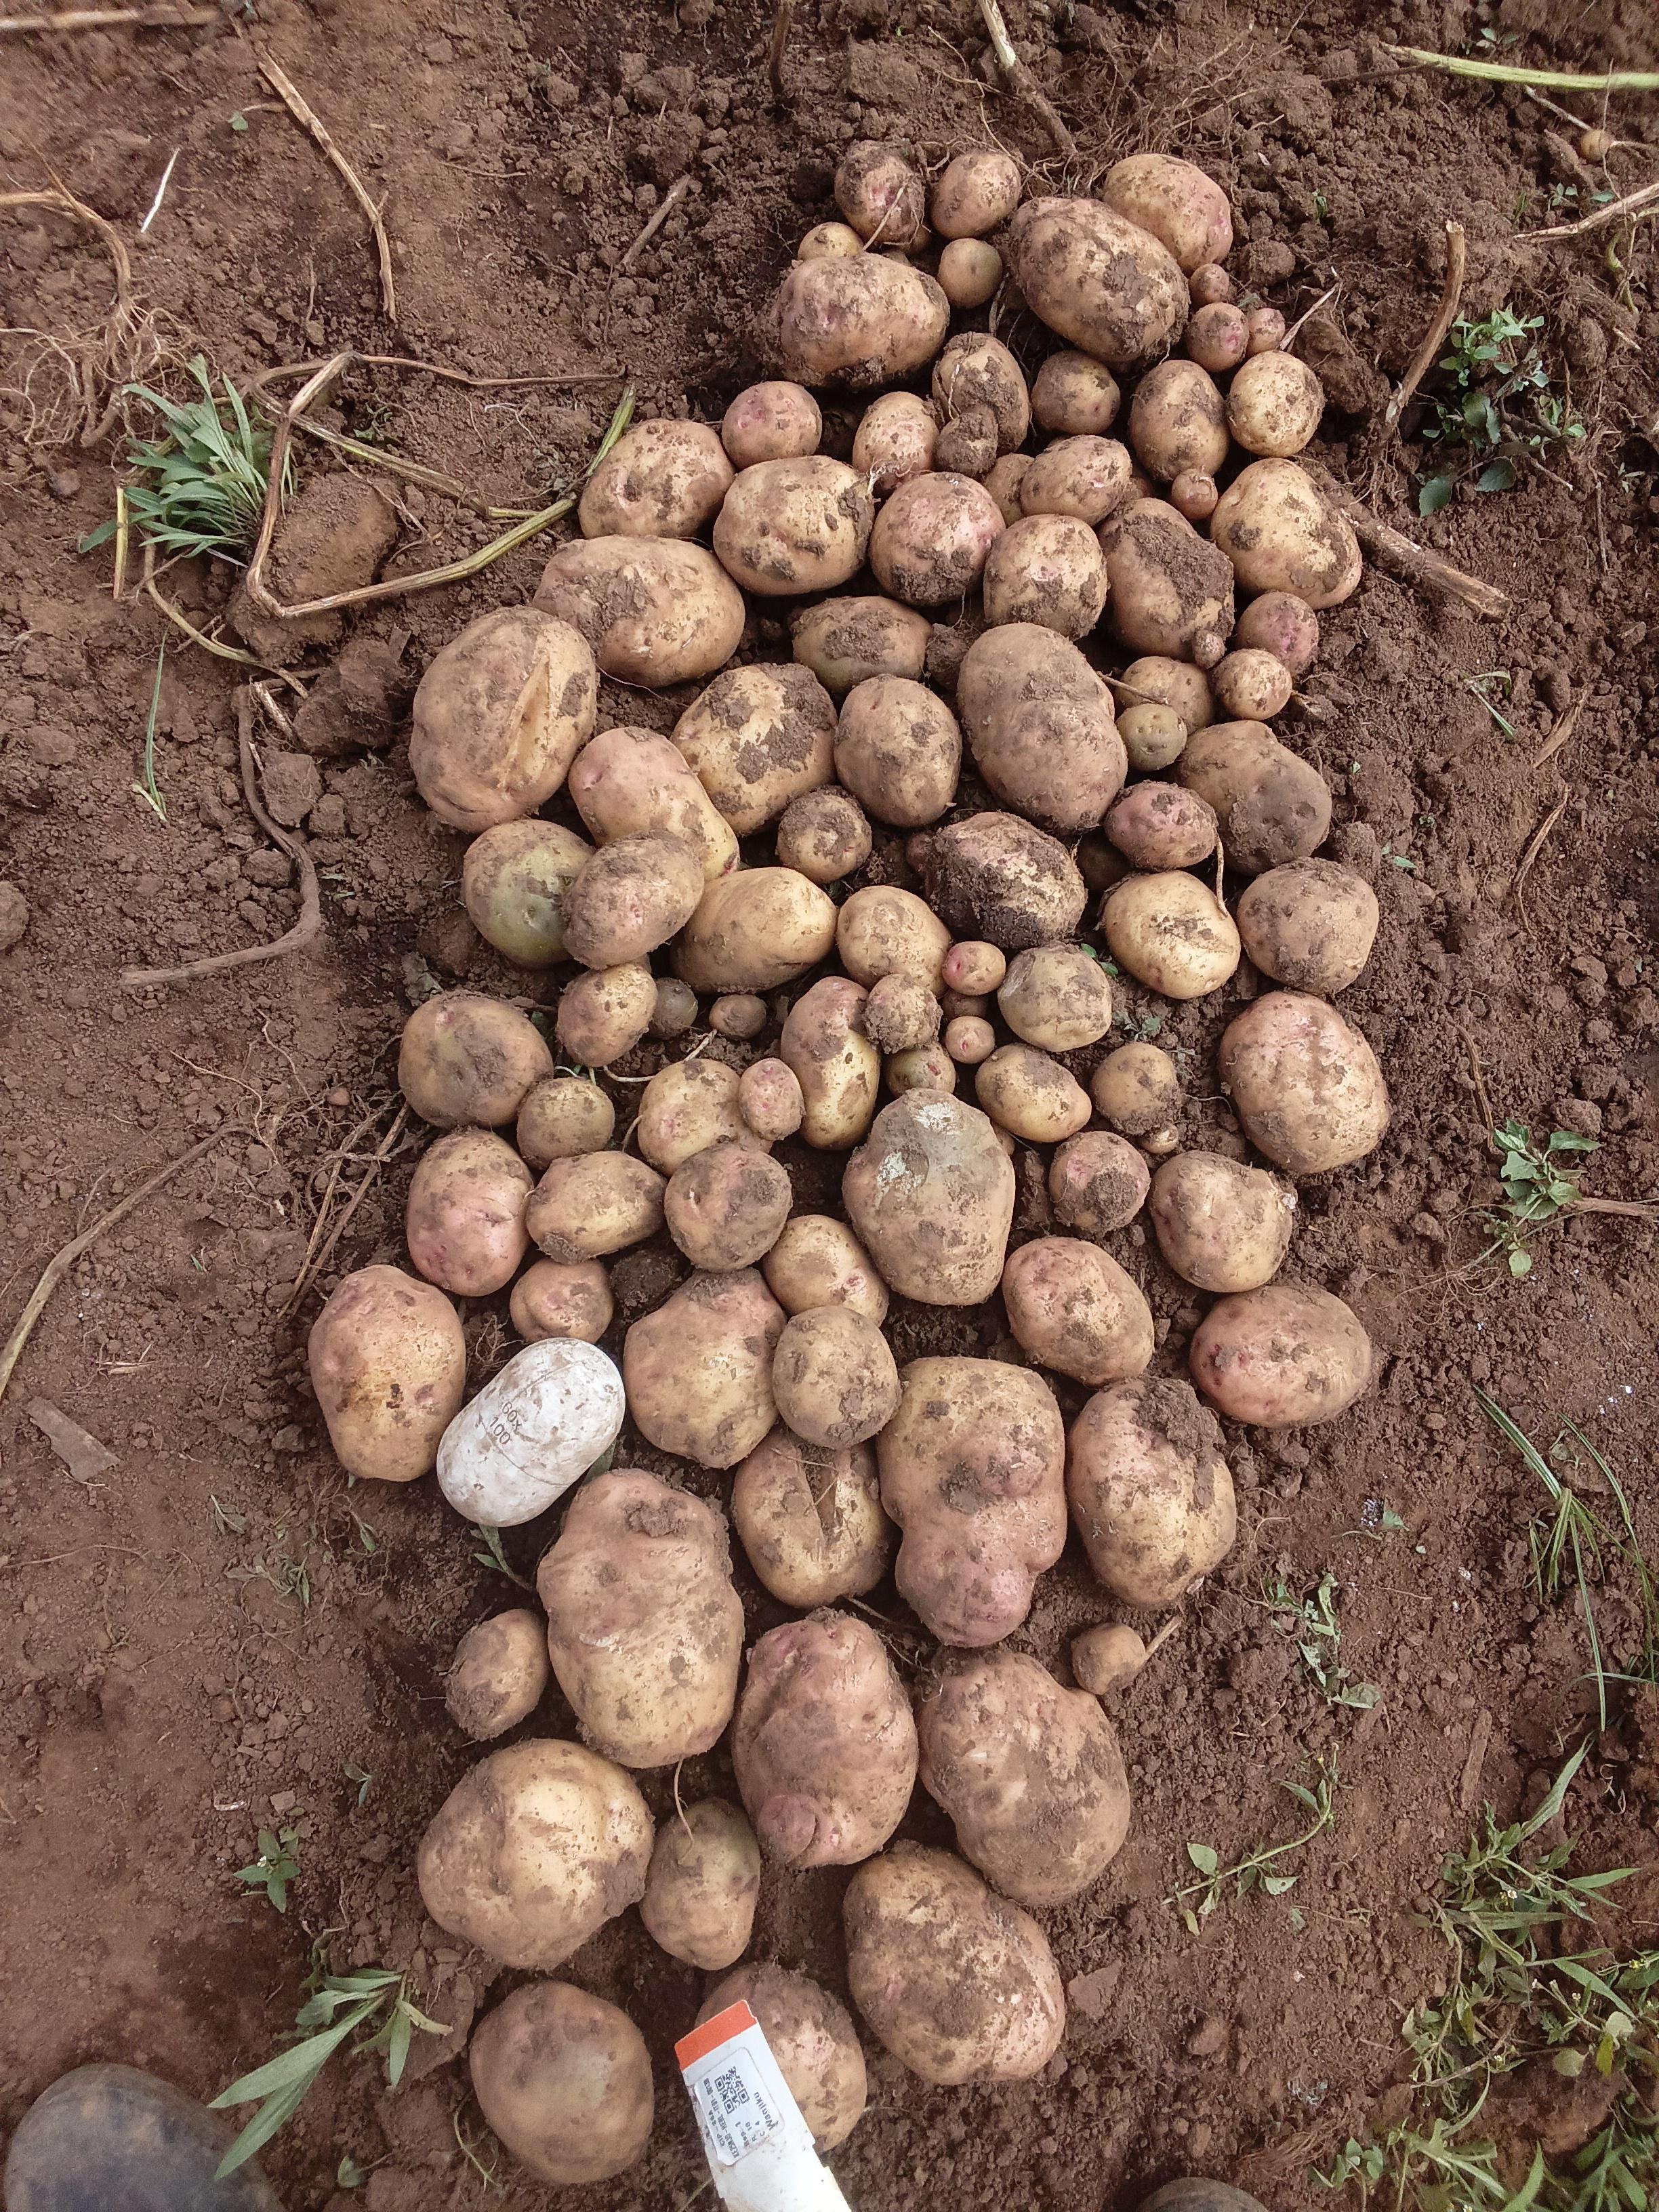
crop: potato
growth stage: harvest
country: Kenya
